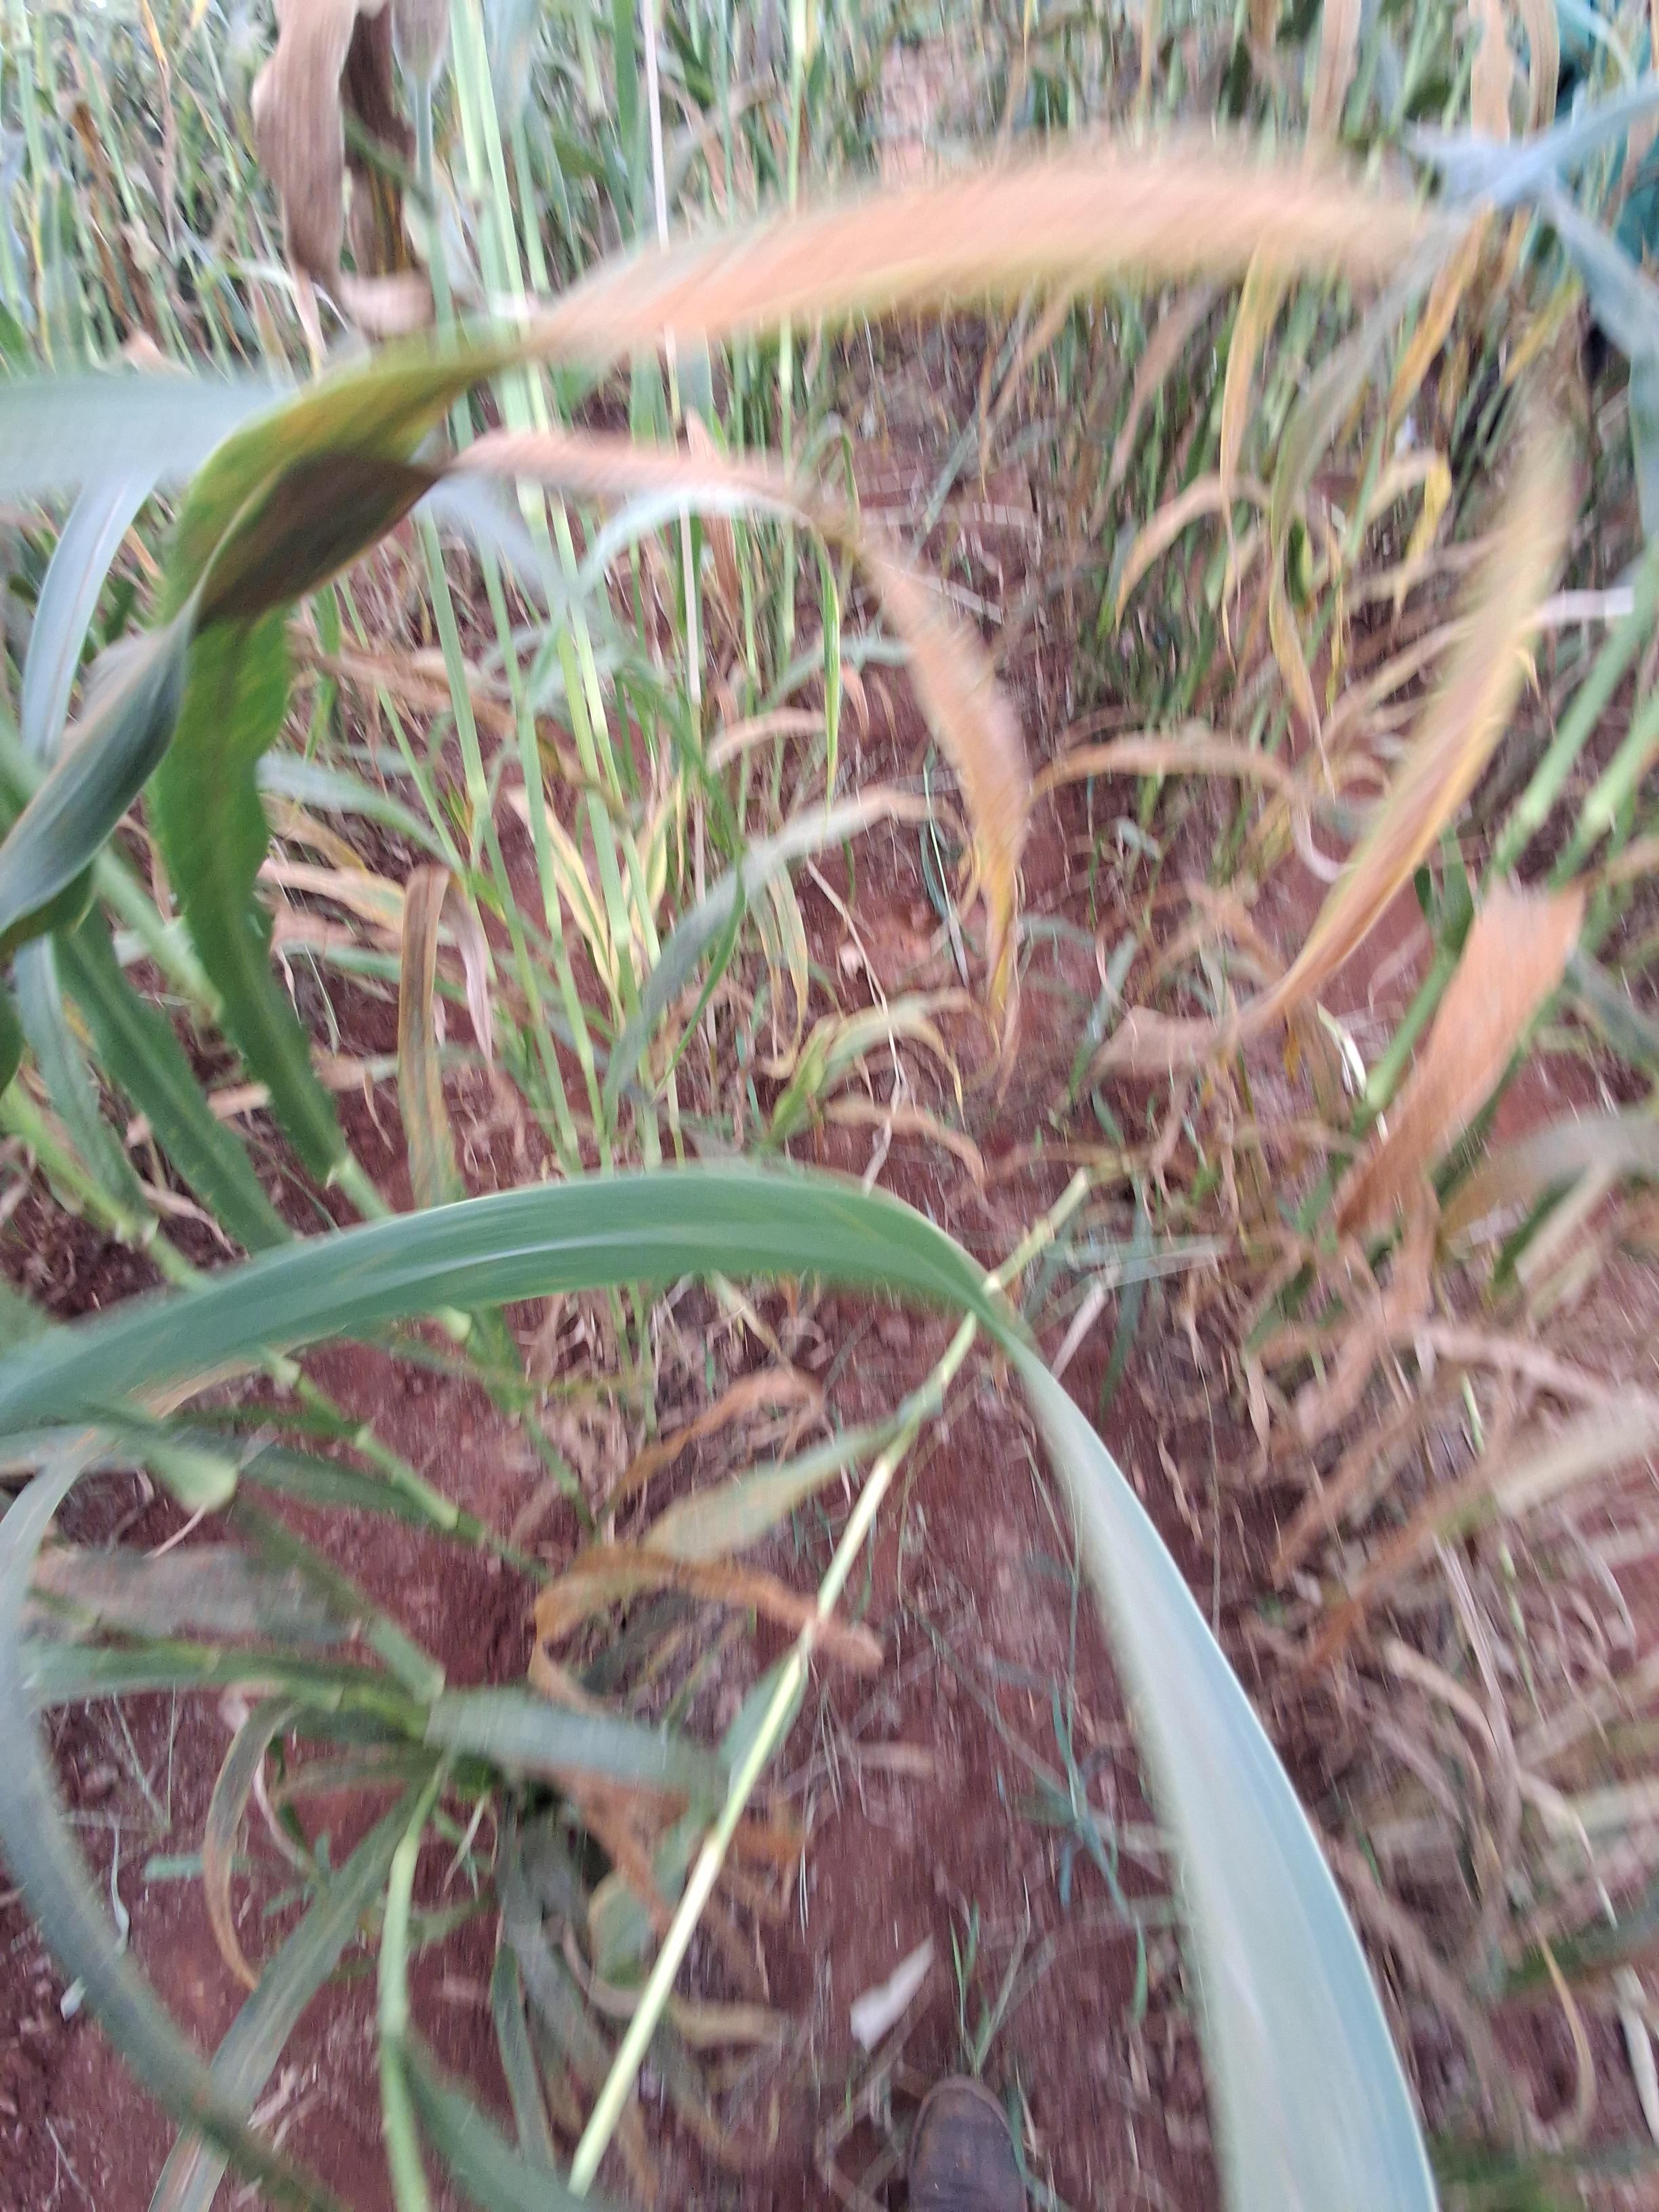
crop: pearl millet
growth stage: filling grain
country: Kenya
